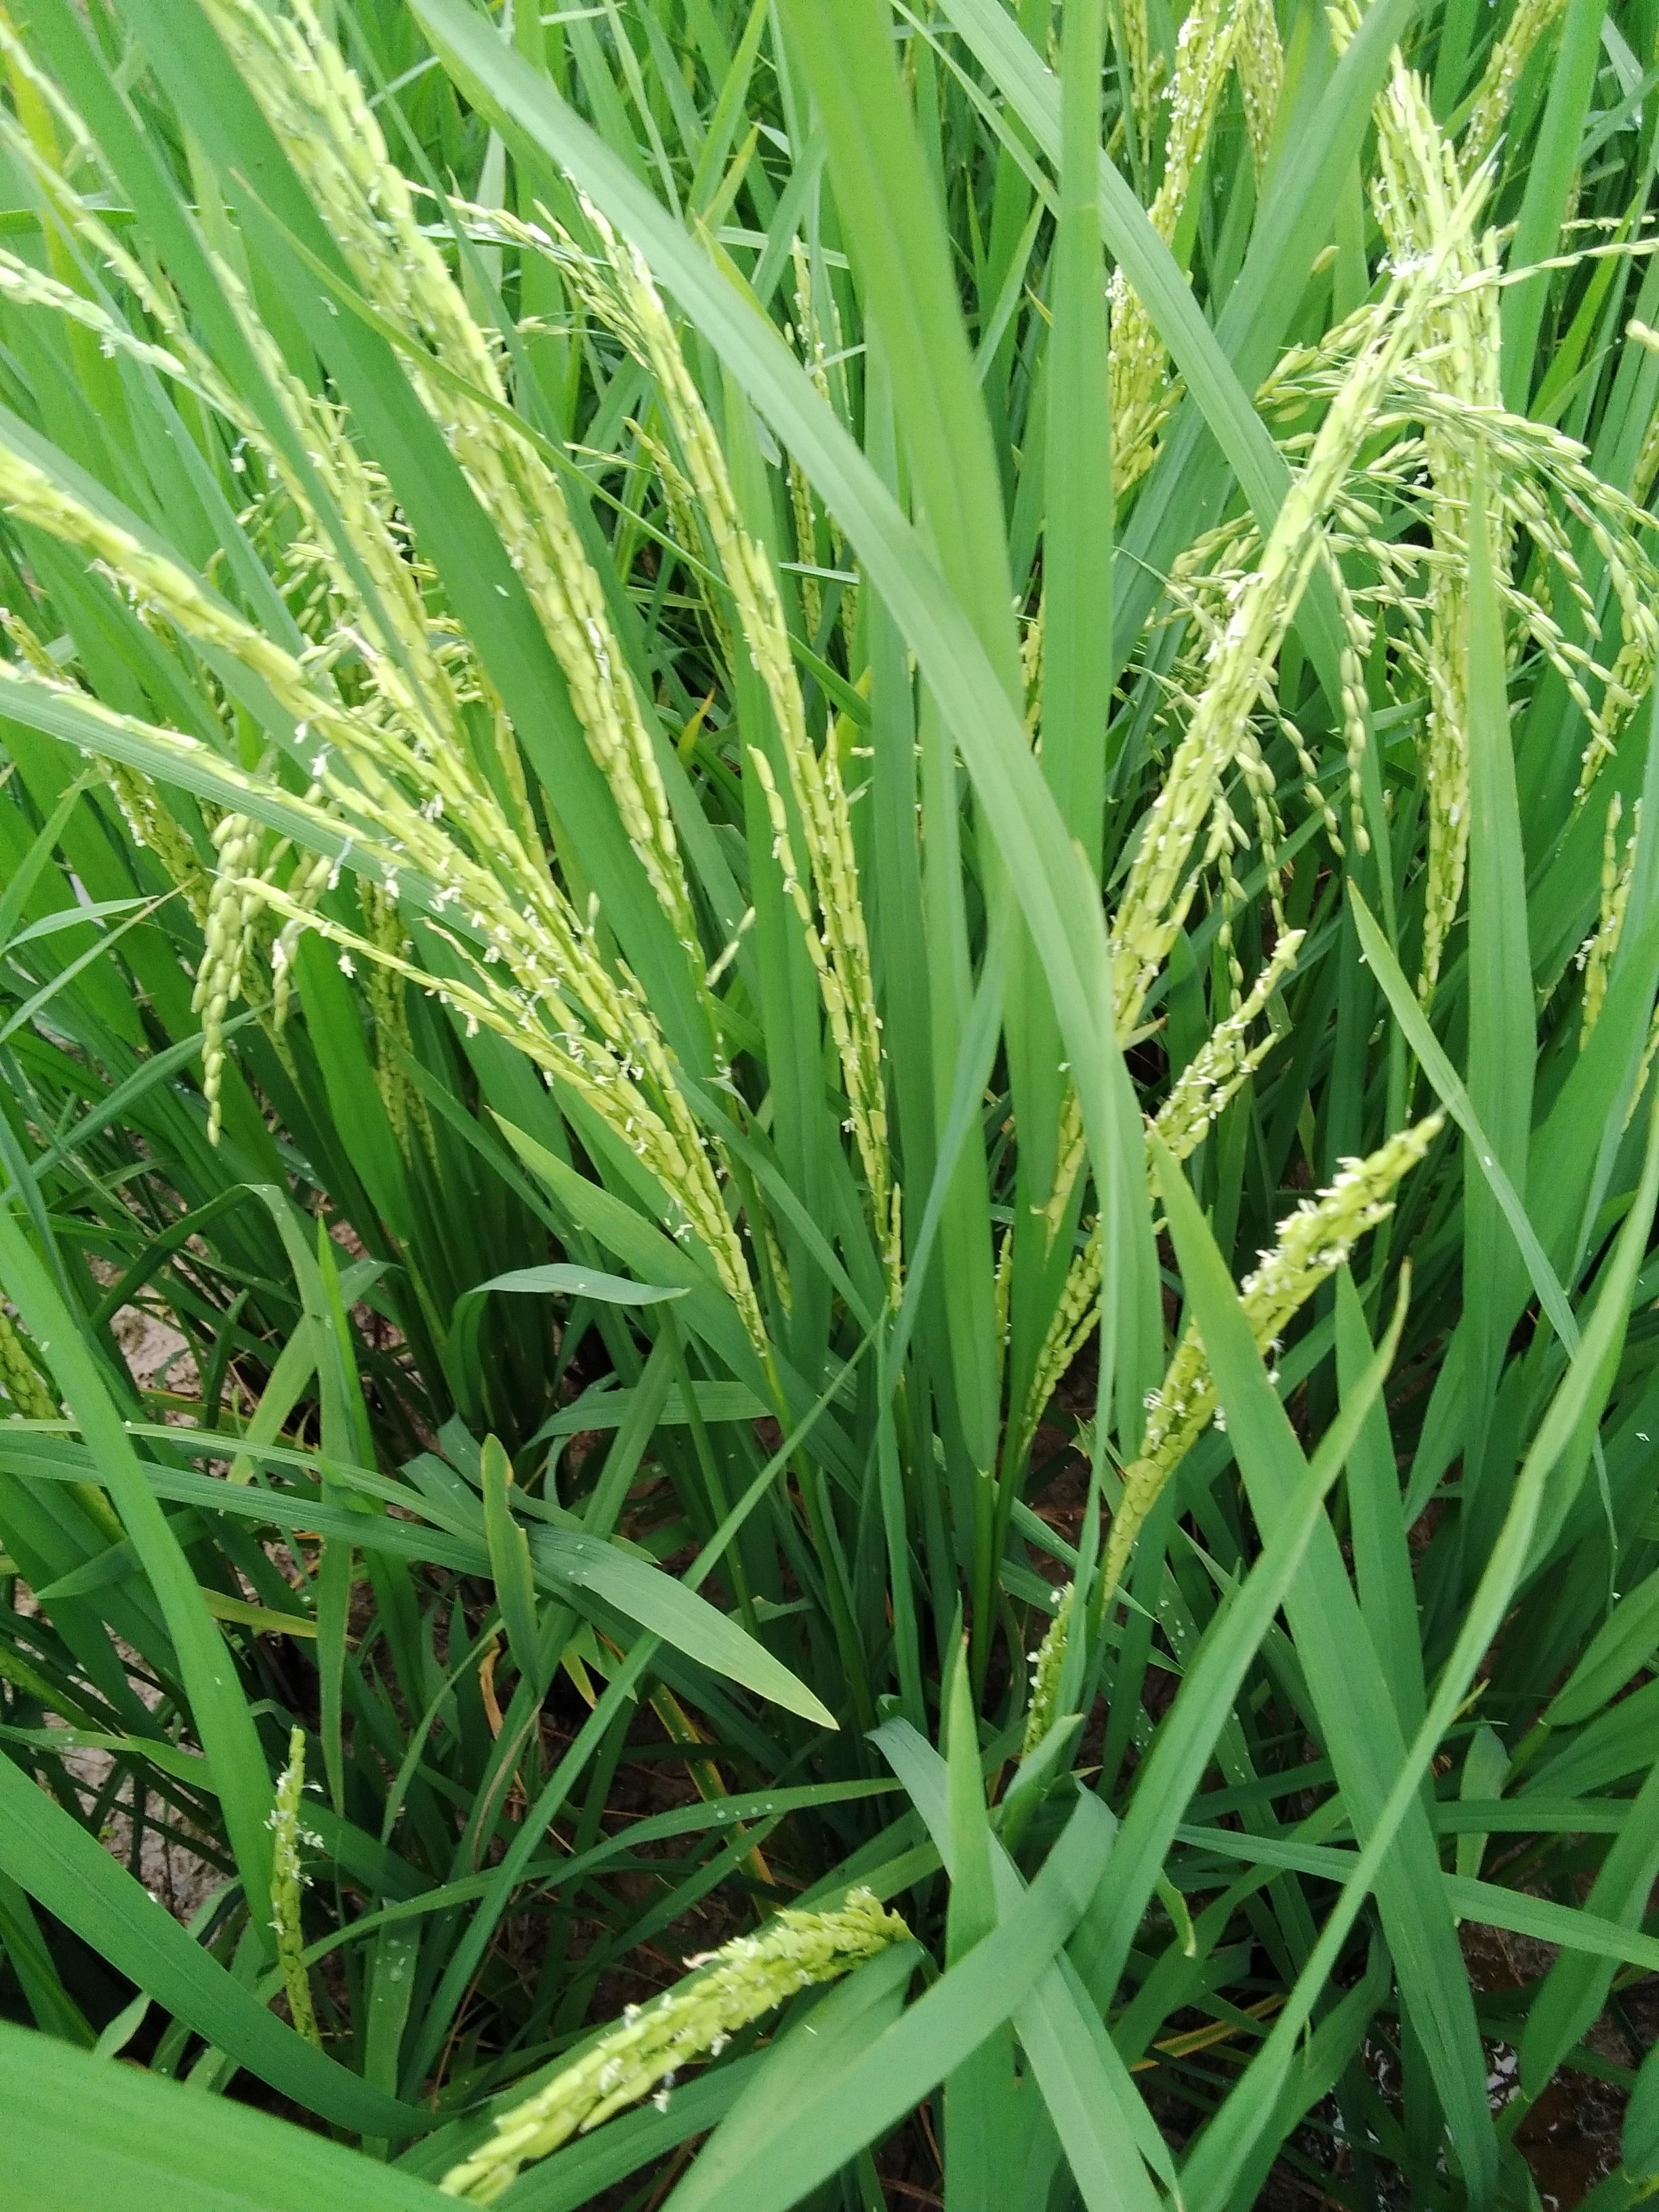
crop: rice
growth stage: flowering
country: Nigeria
